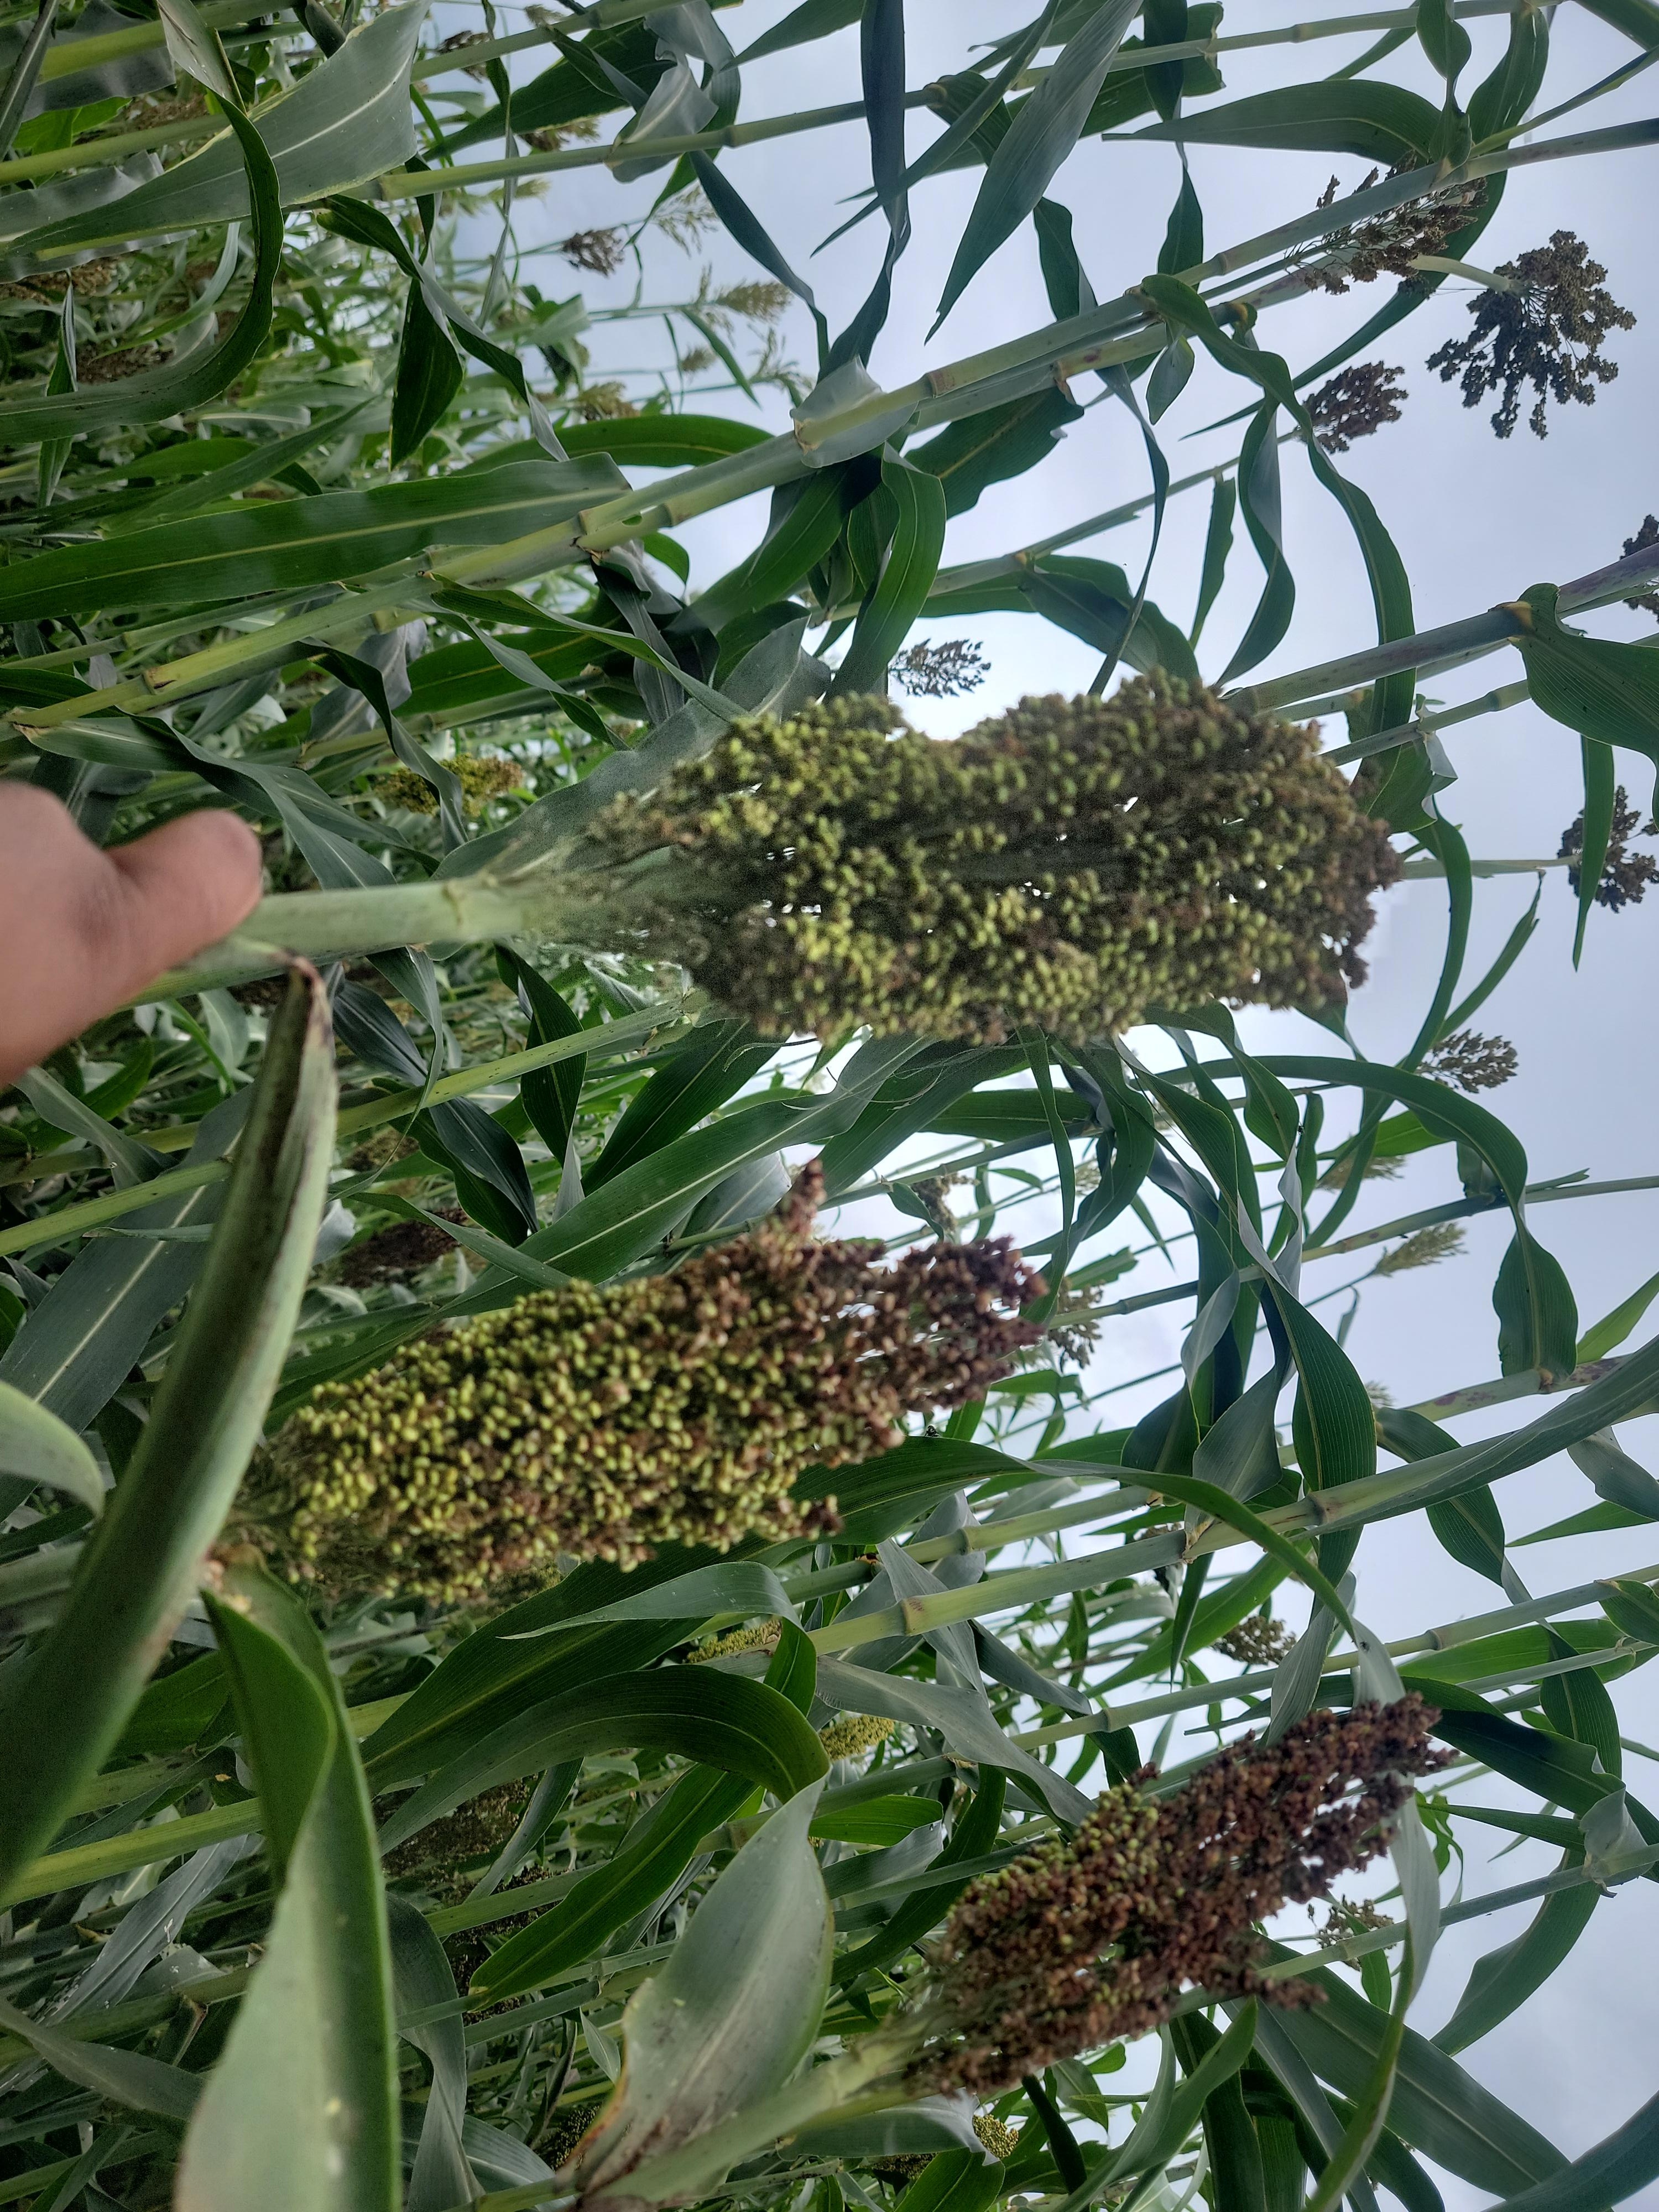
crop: sorghum
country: Tanzania
